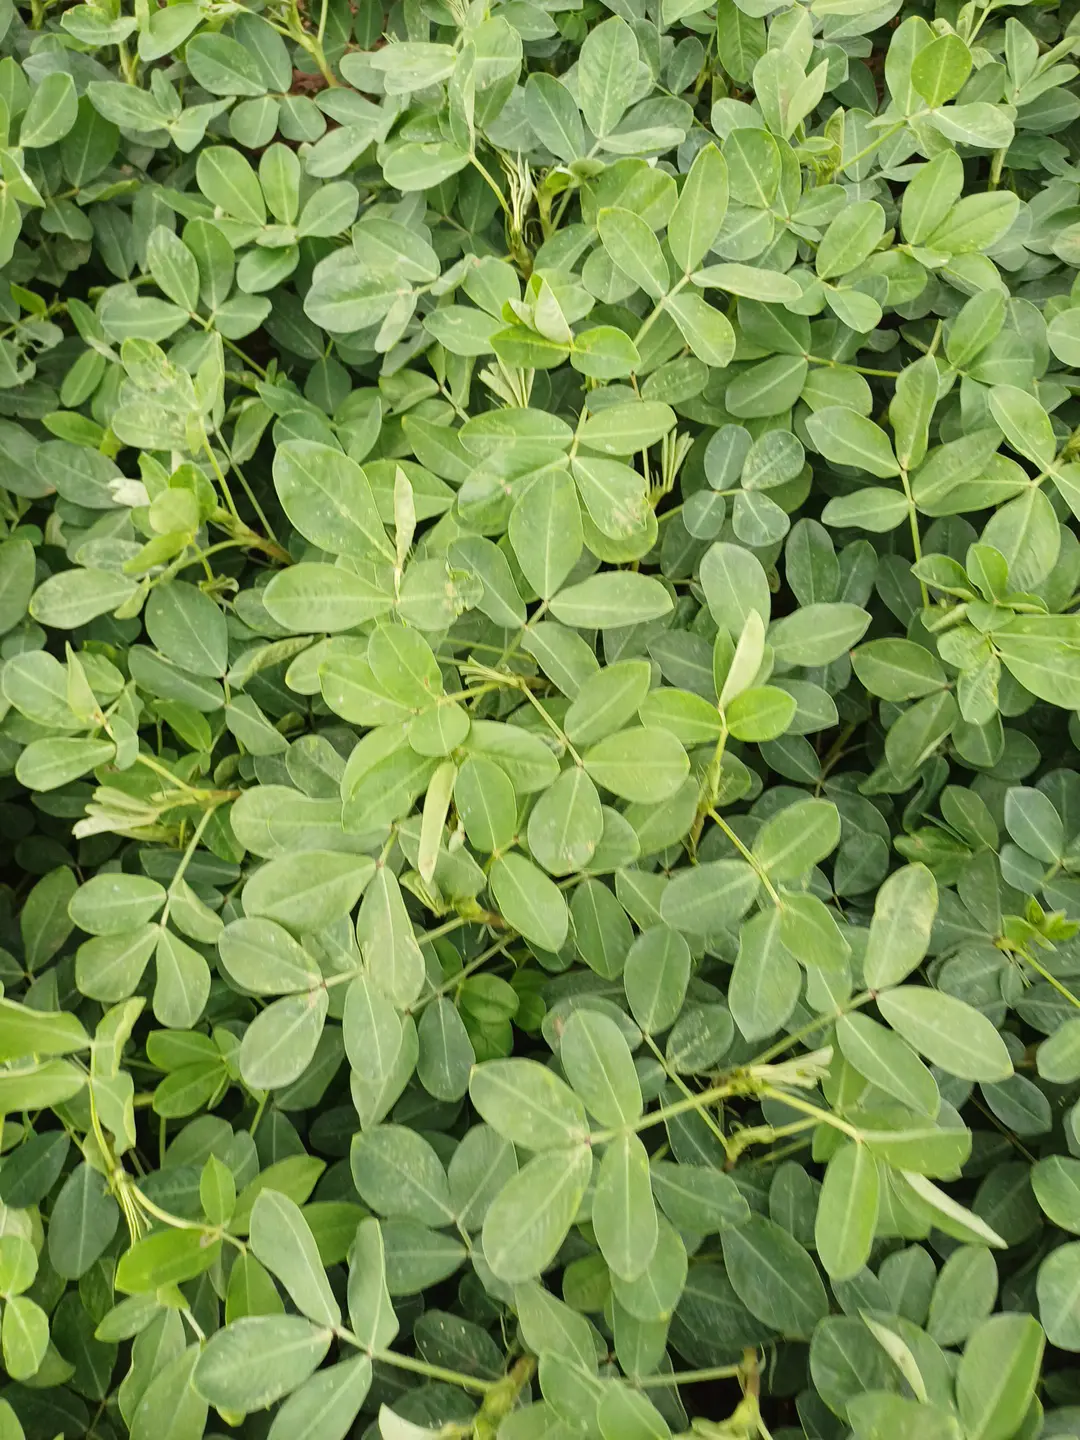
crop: groundnut
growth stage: flowering
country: Kenya
